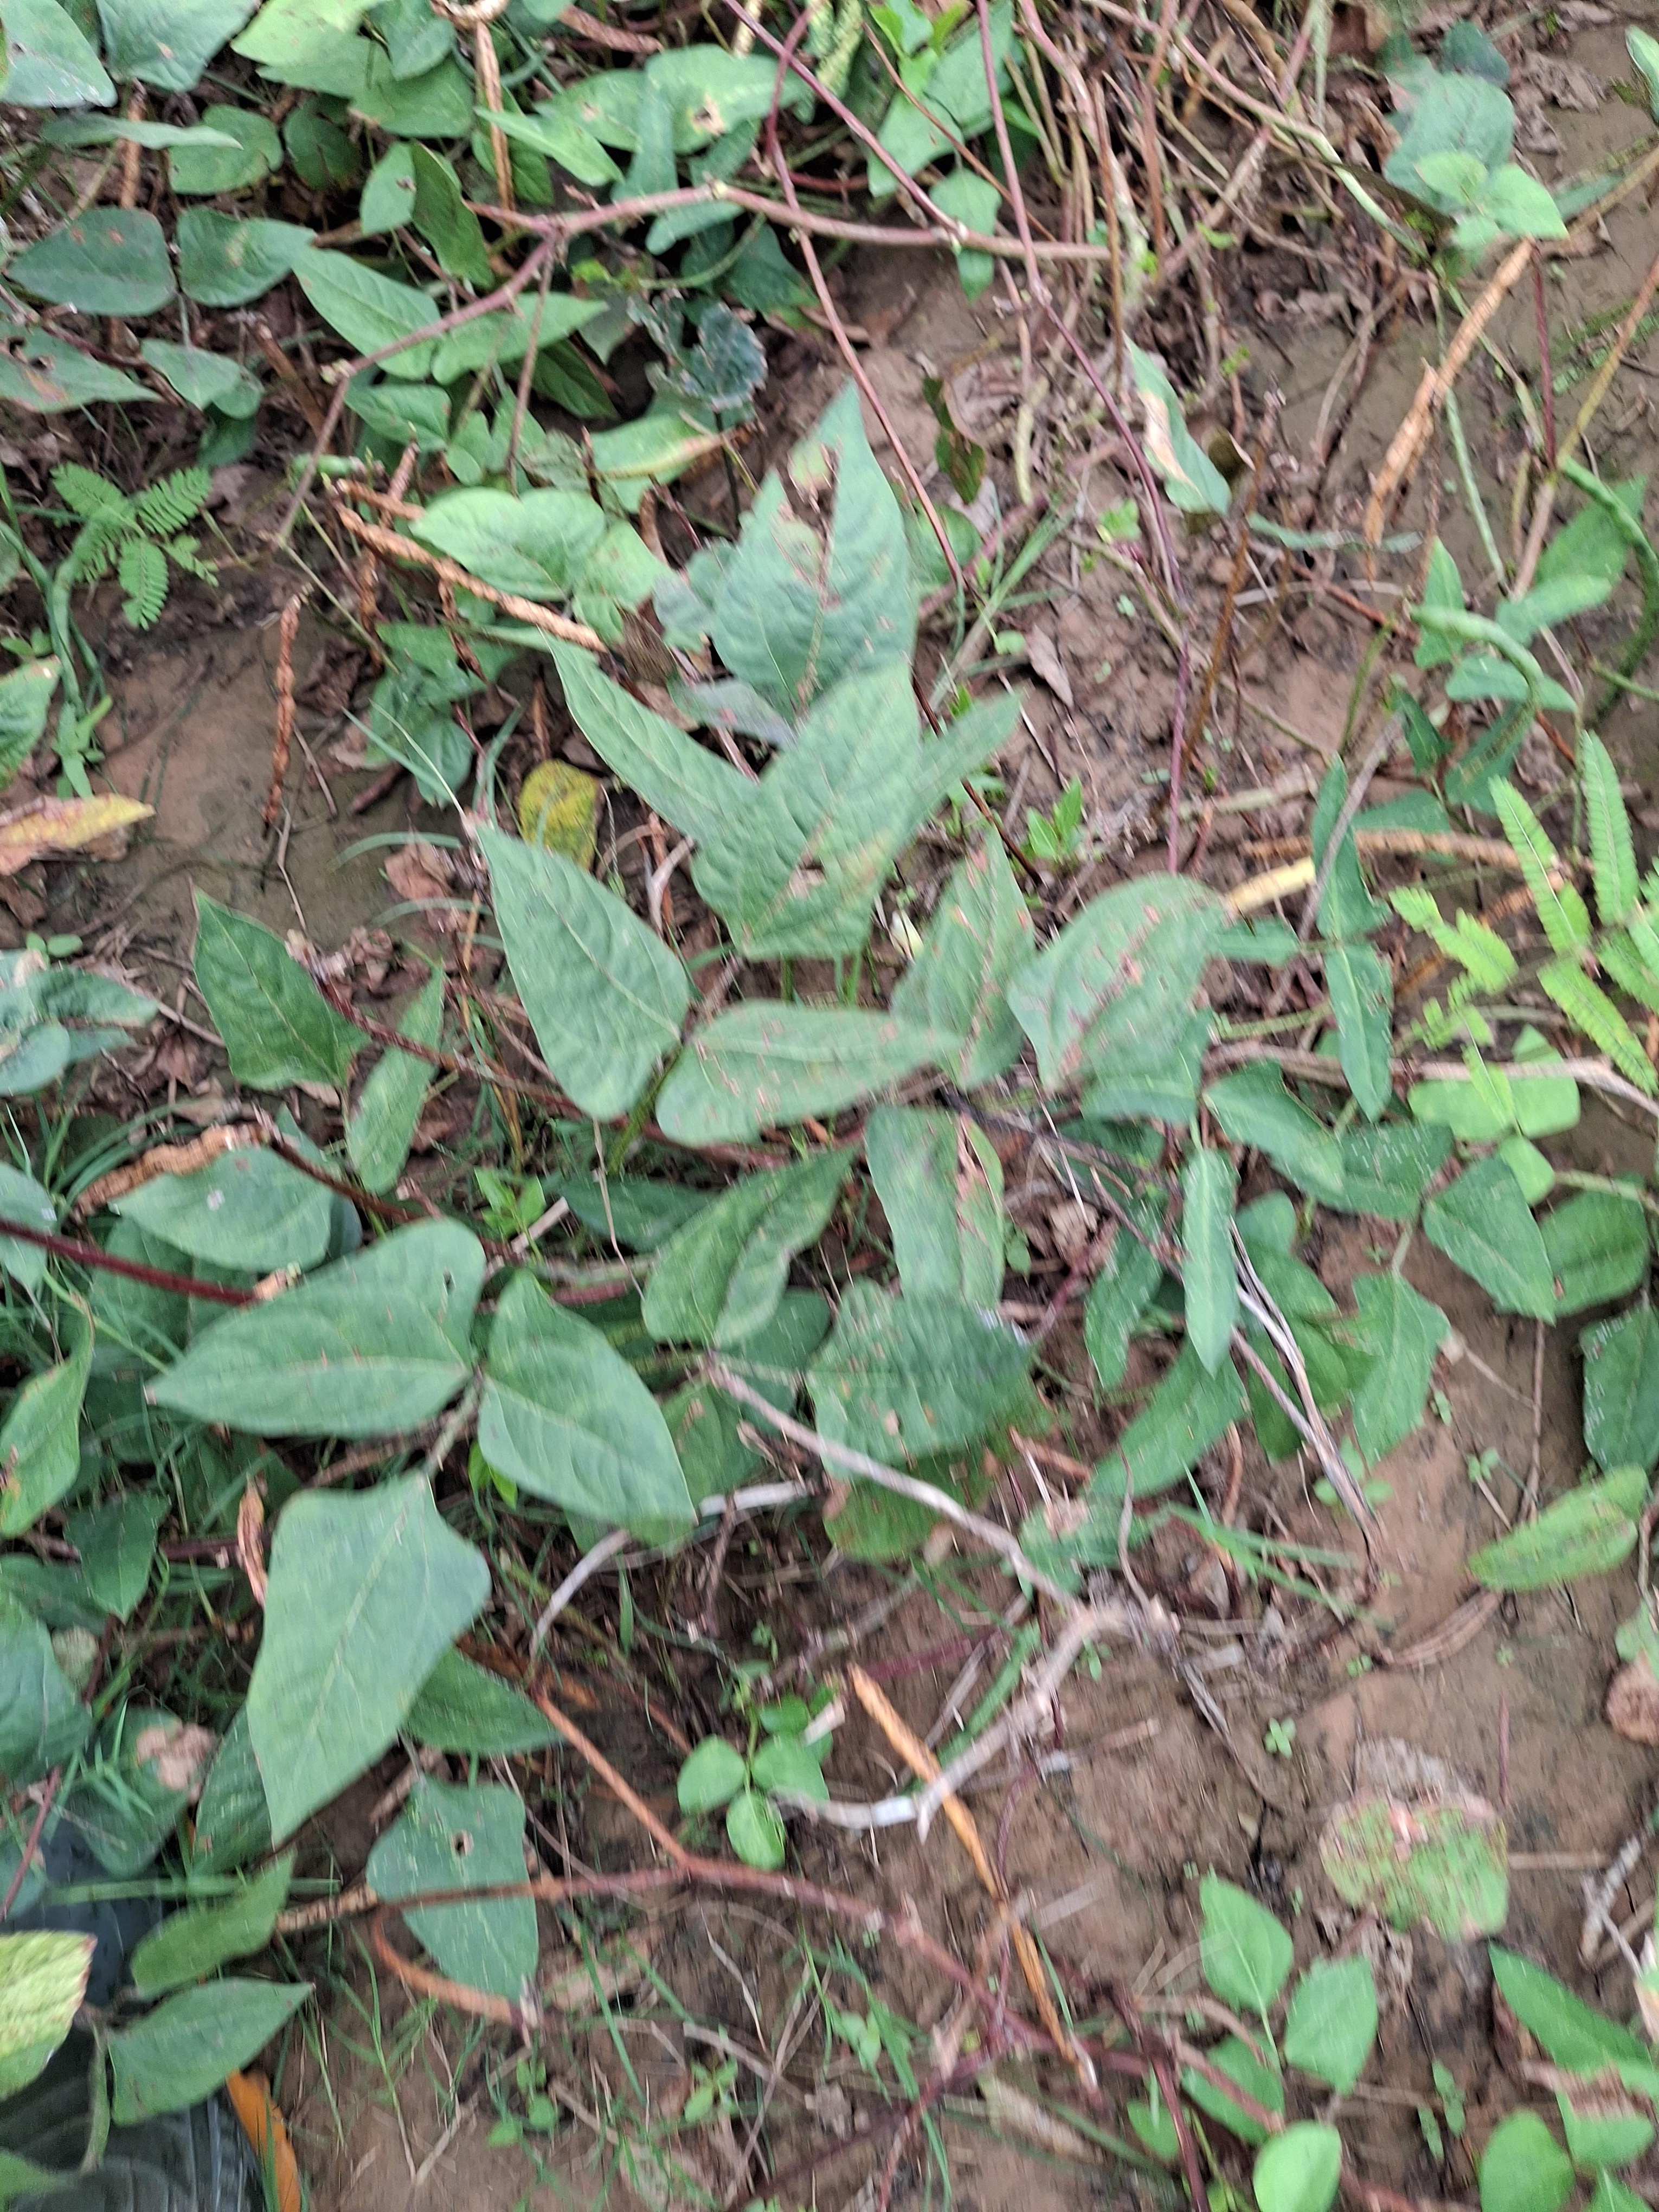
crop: cowpea
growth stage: maturity
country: Nigeria
